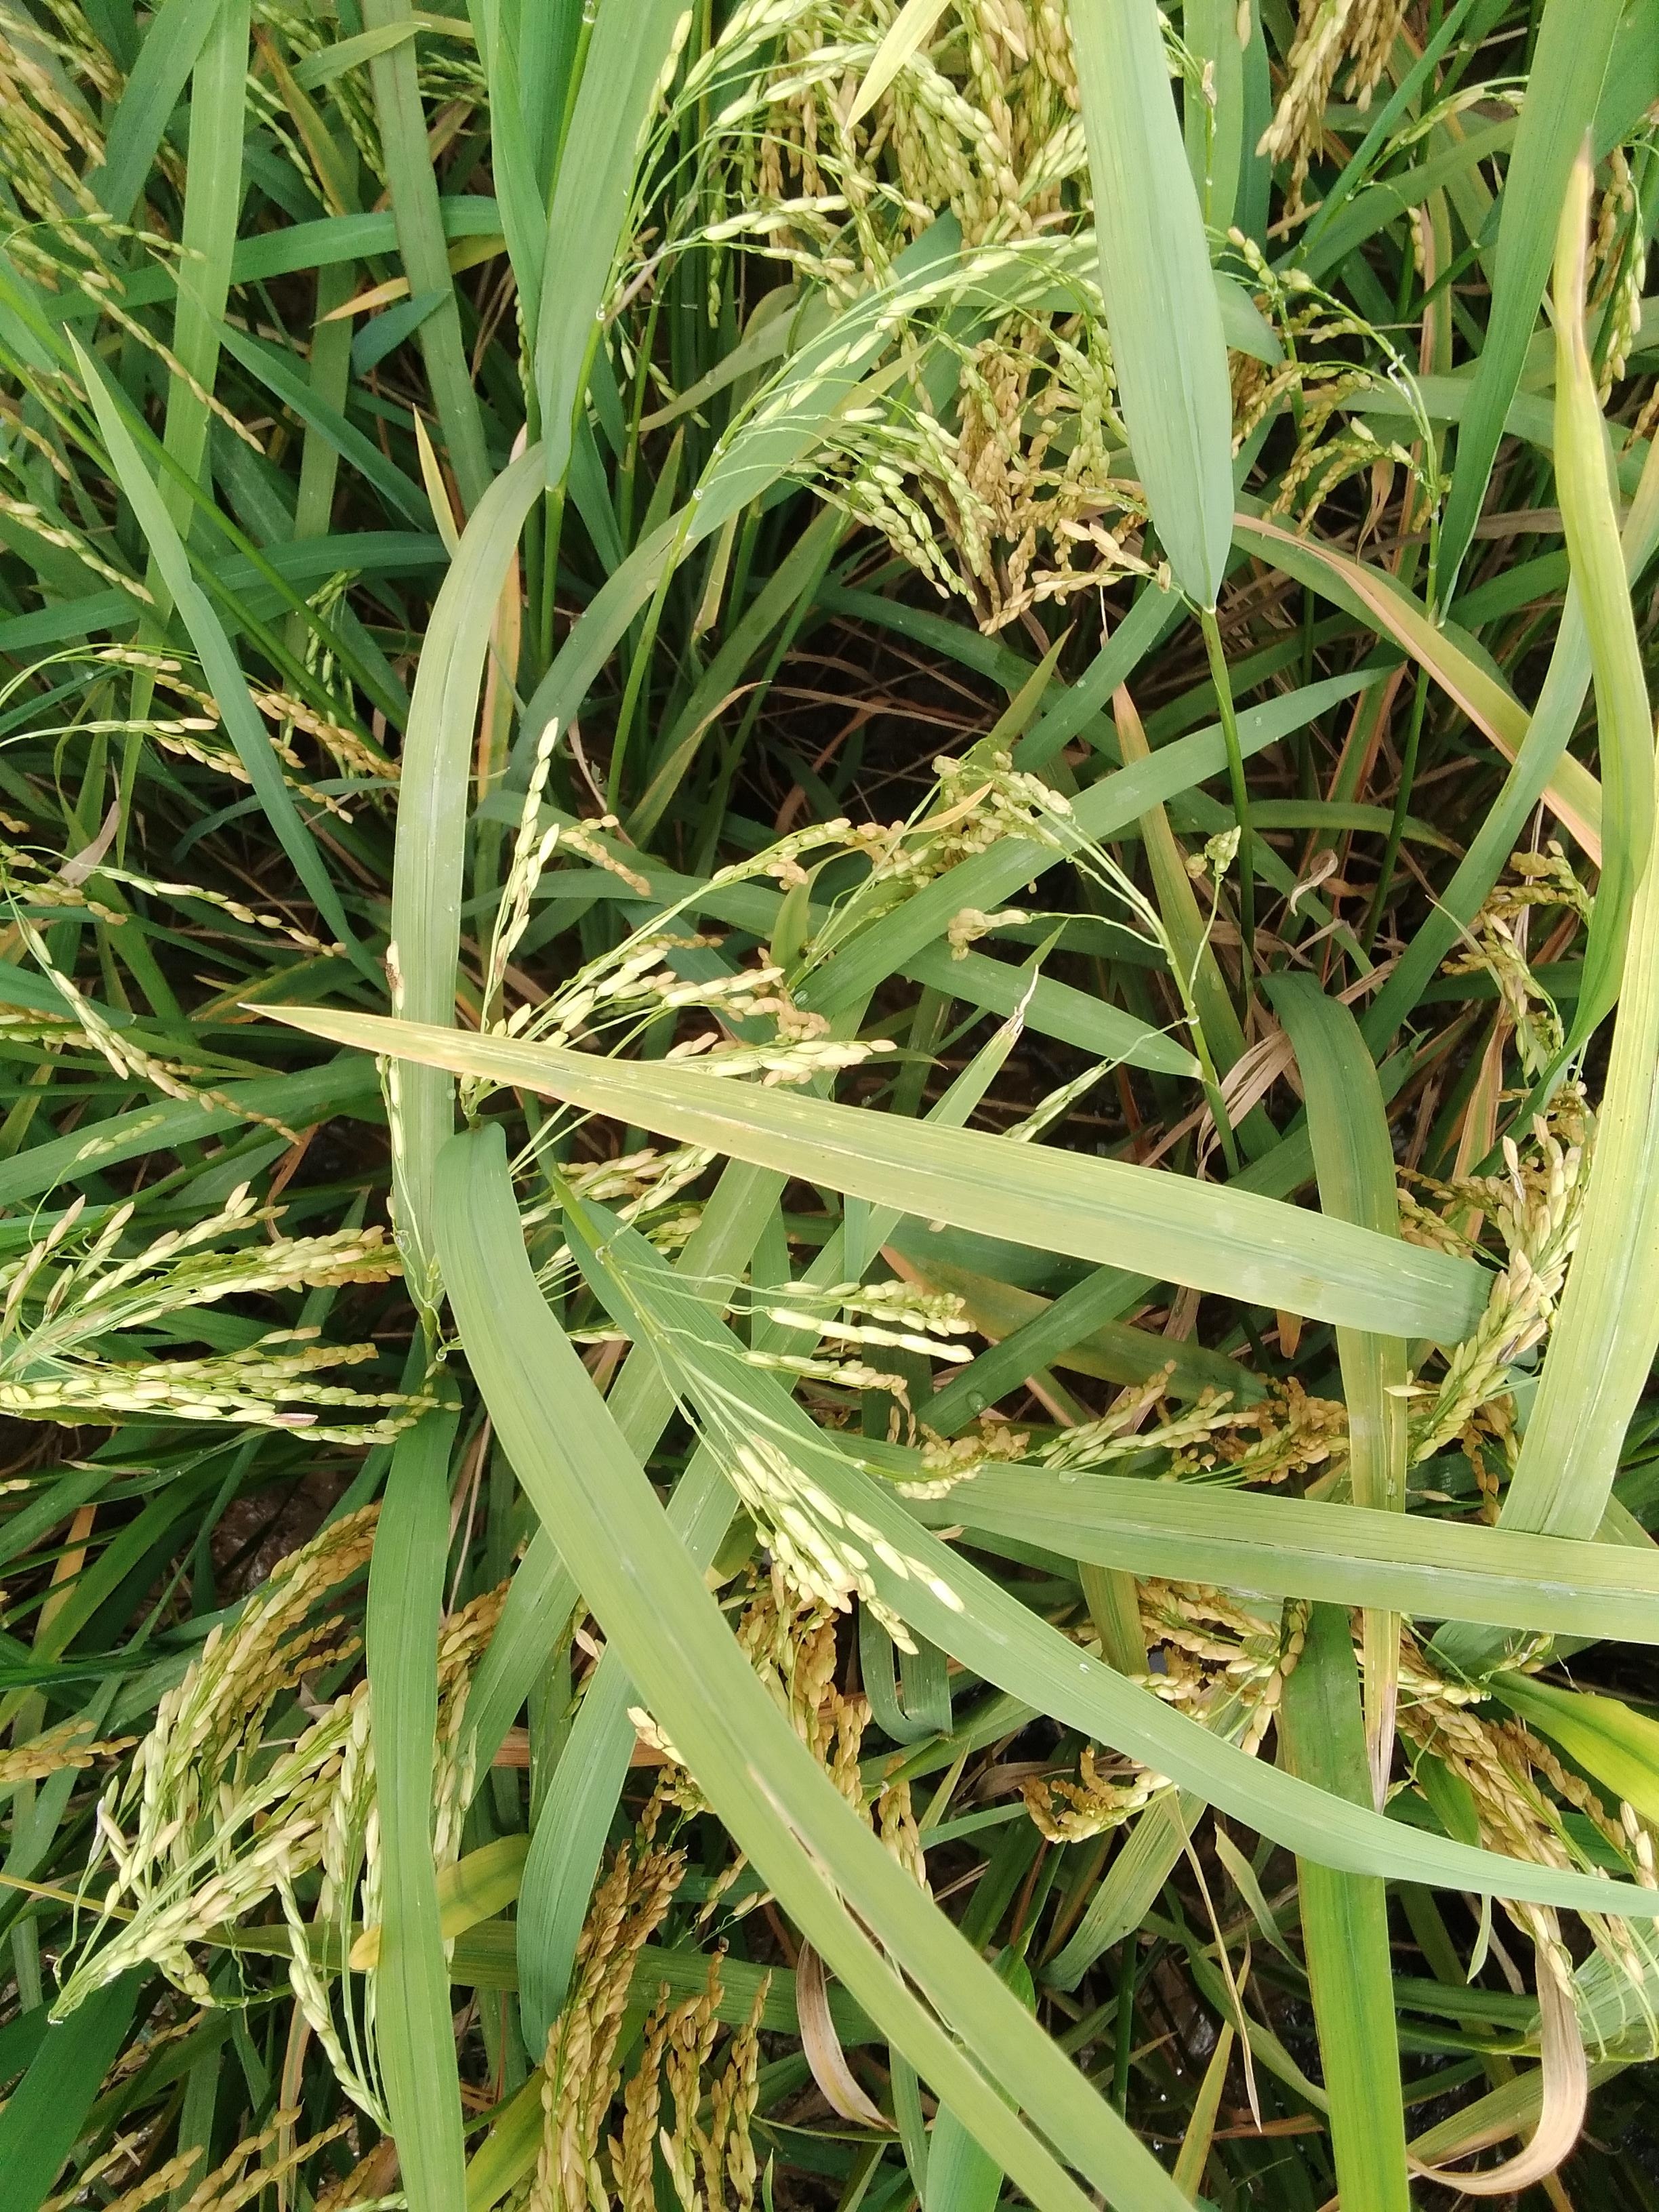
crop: rice
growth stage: ripening
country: Nigeria
